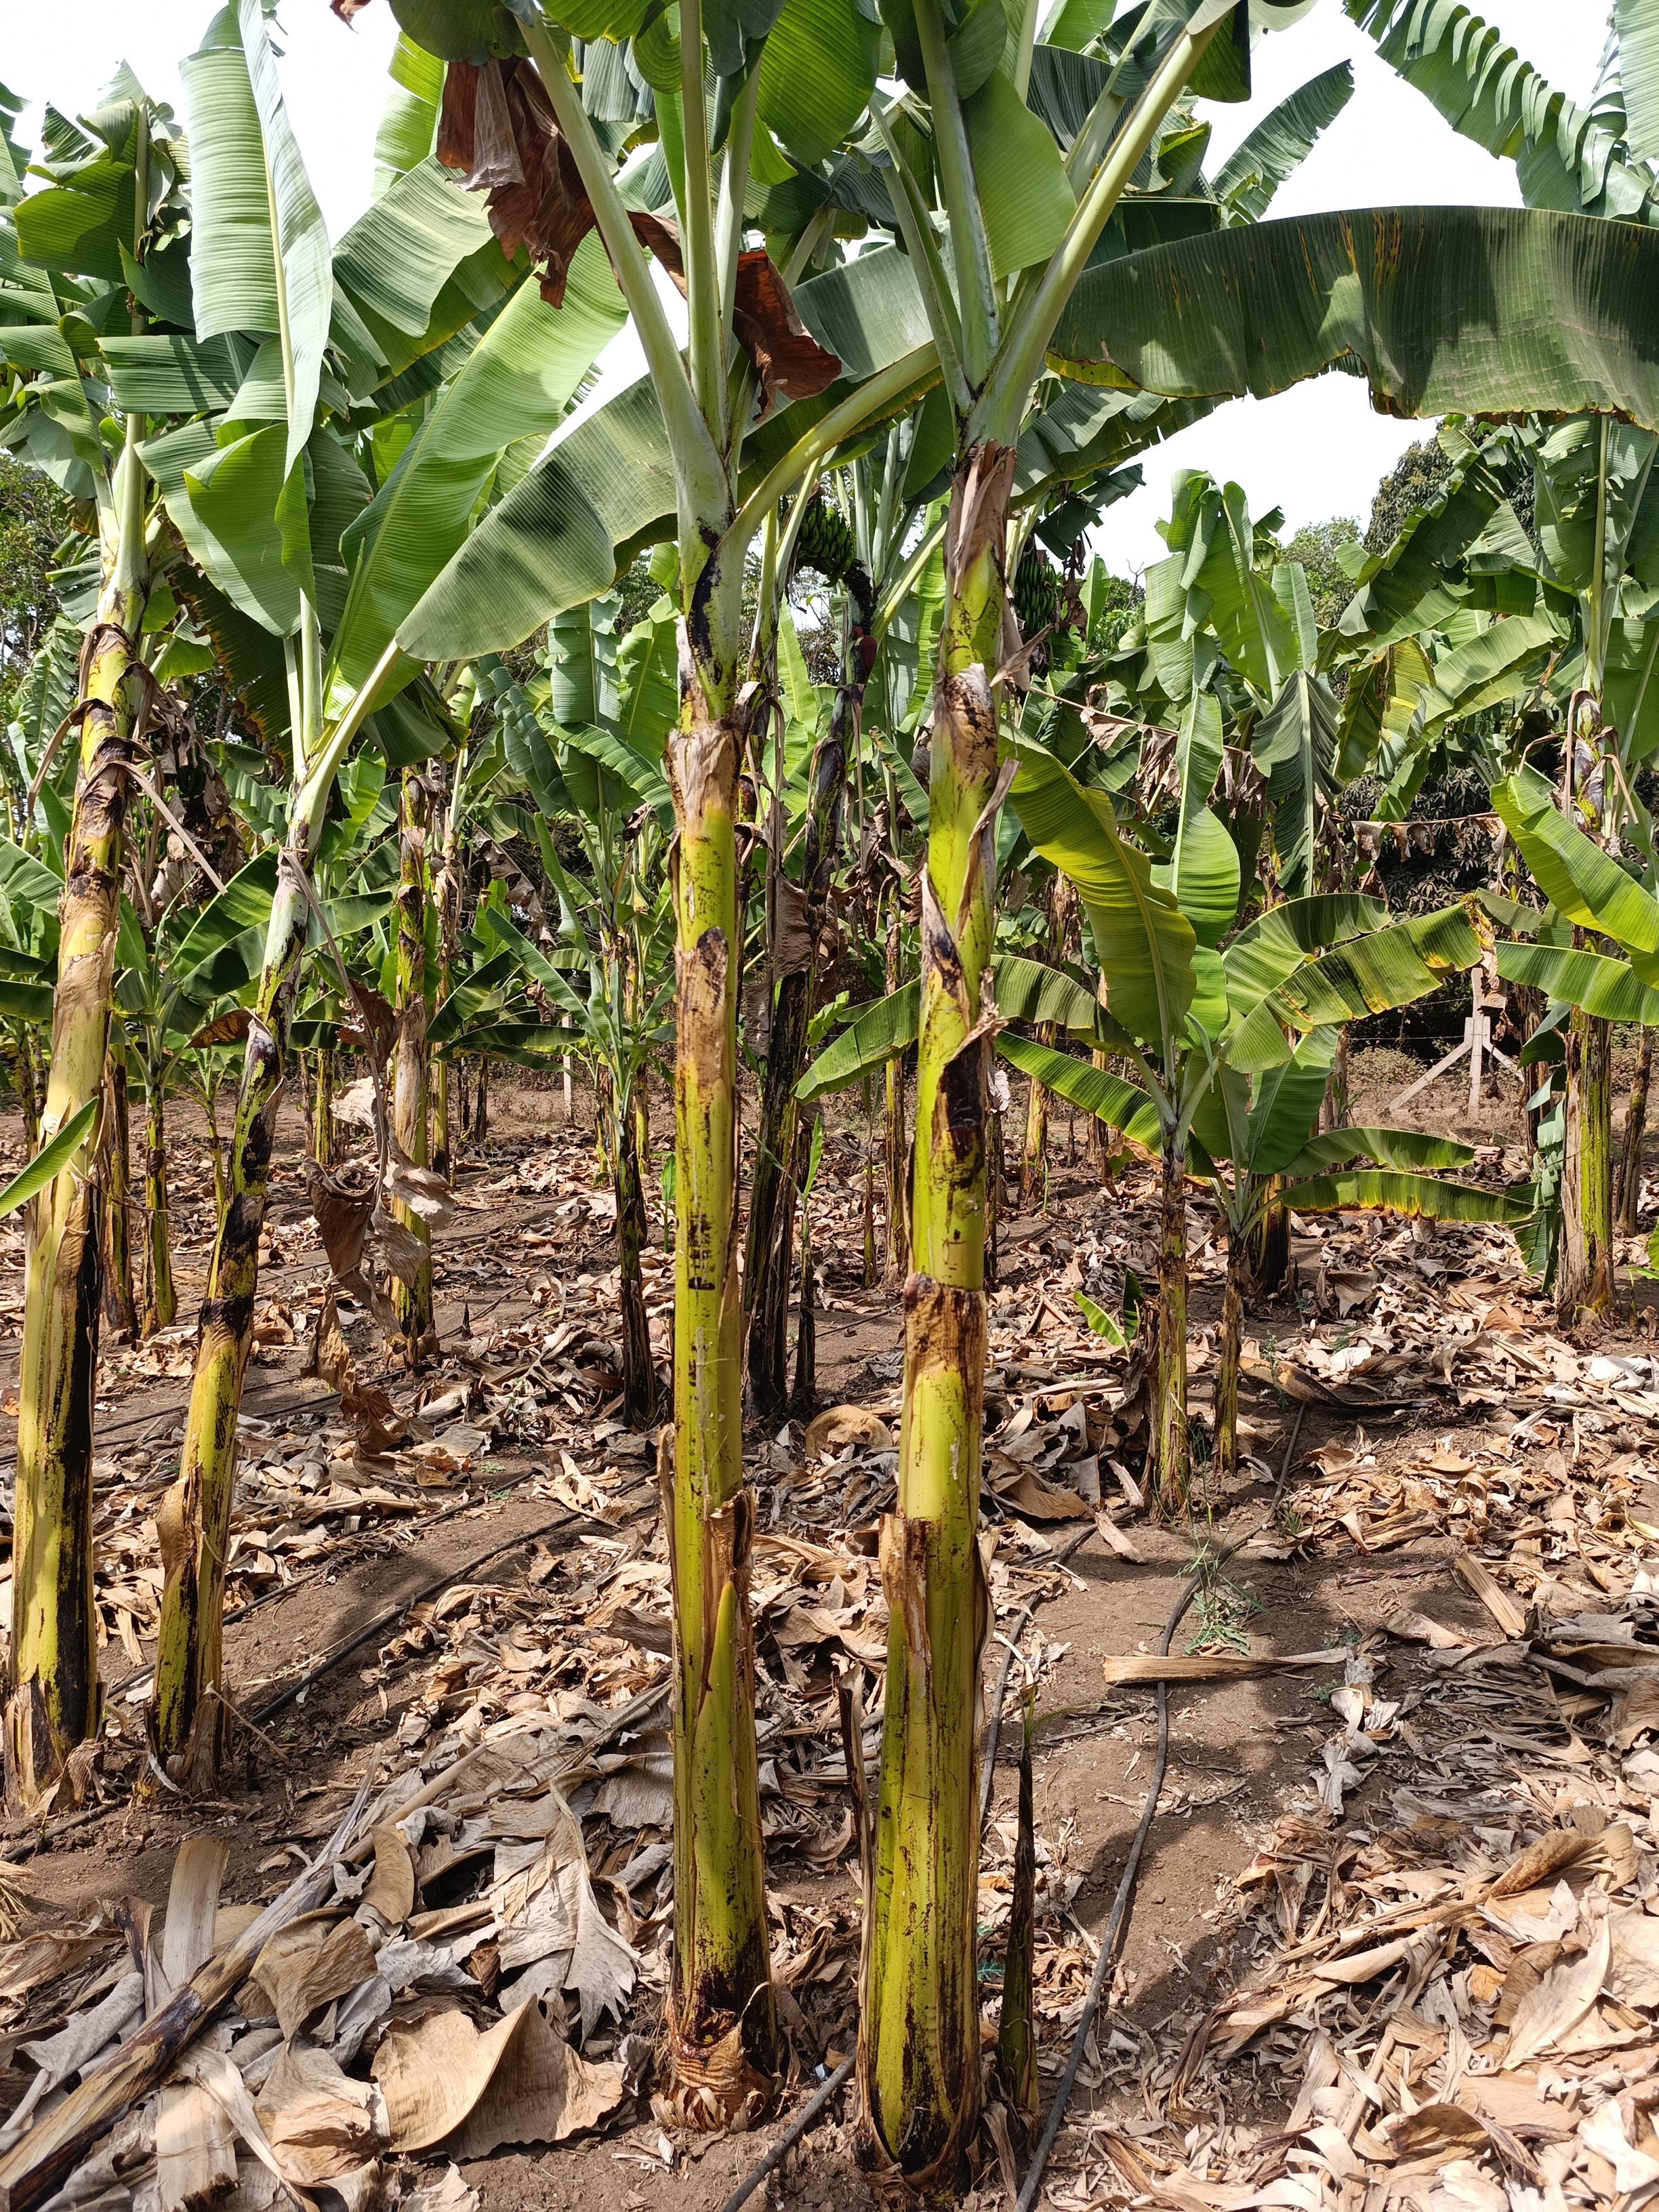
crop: banana
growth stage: vegetative
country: Tanzania
